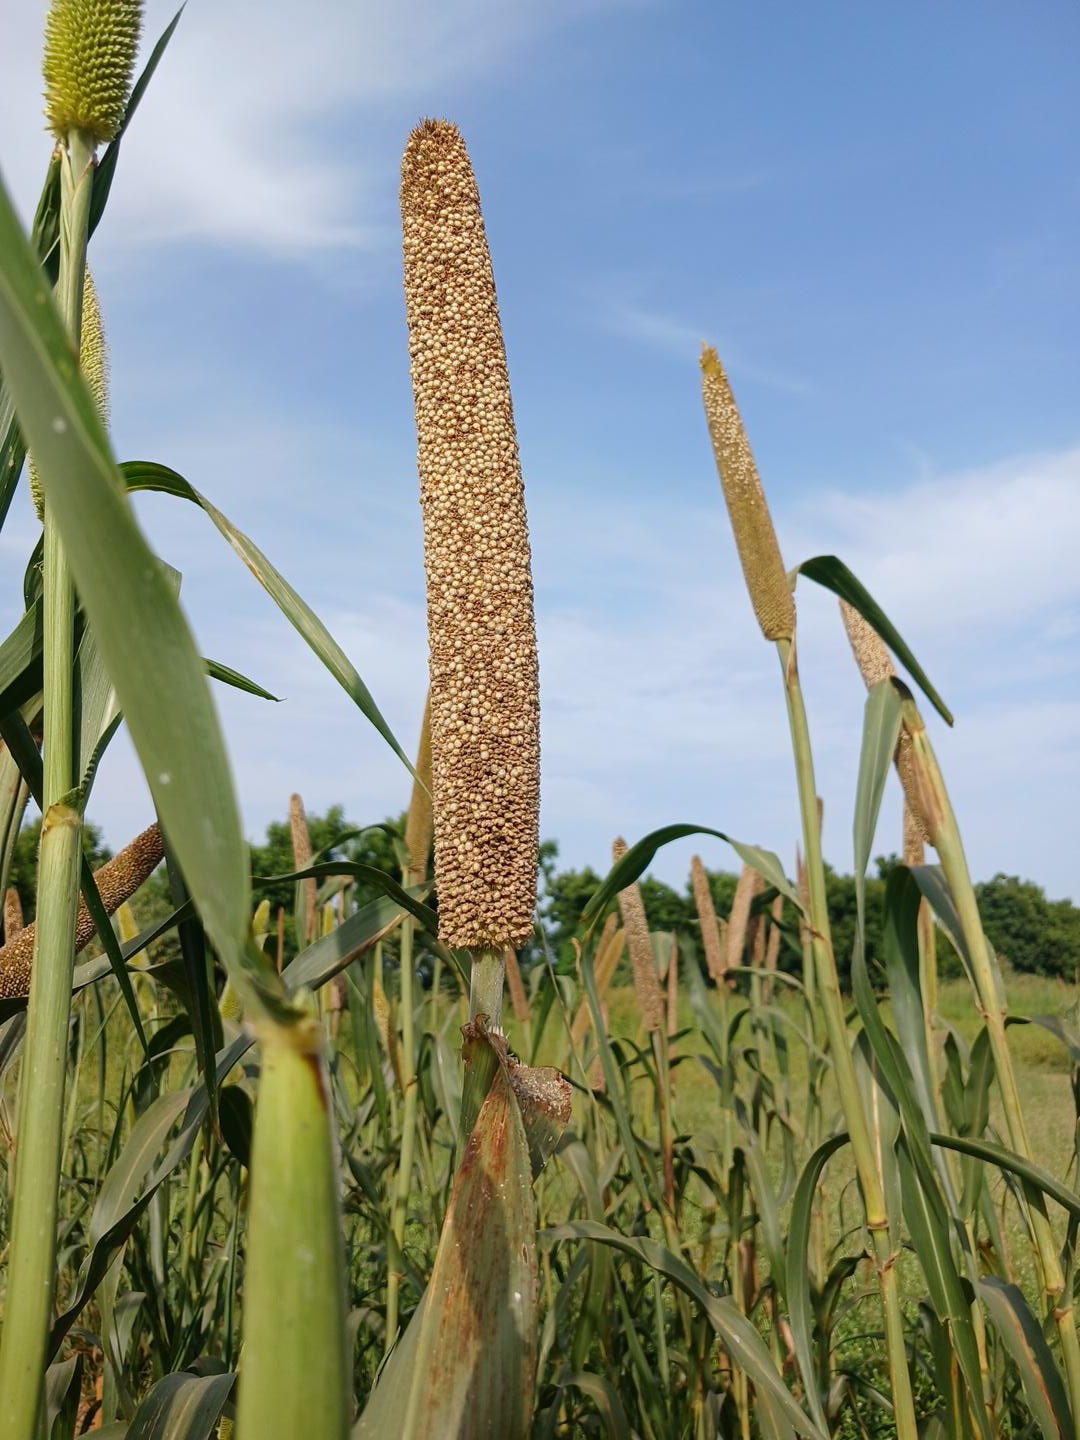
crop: pearl millet
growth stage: maturity
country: Senegal
